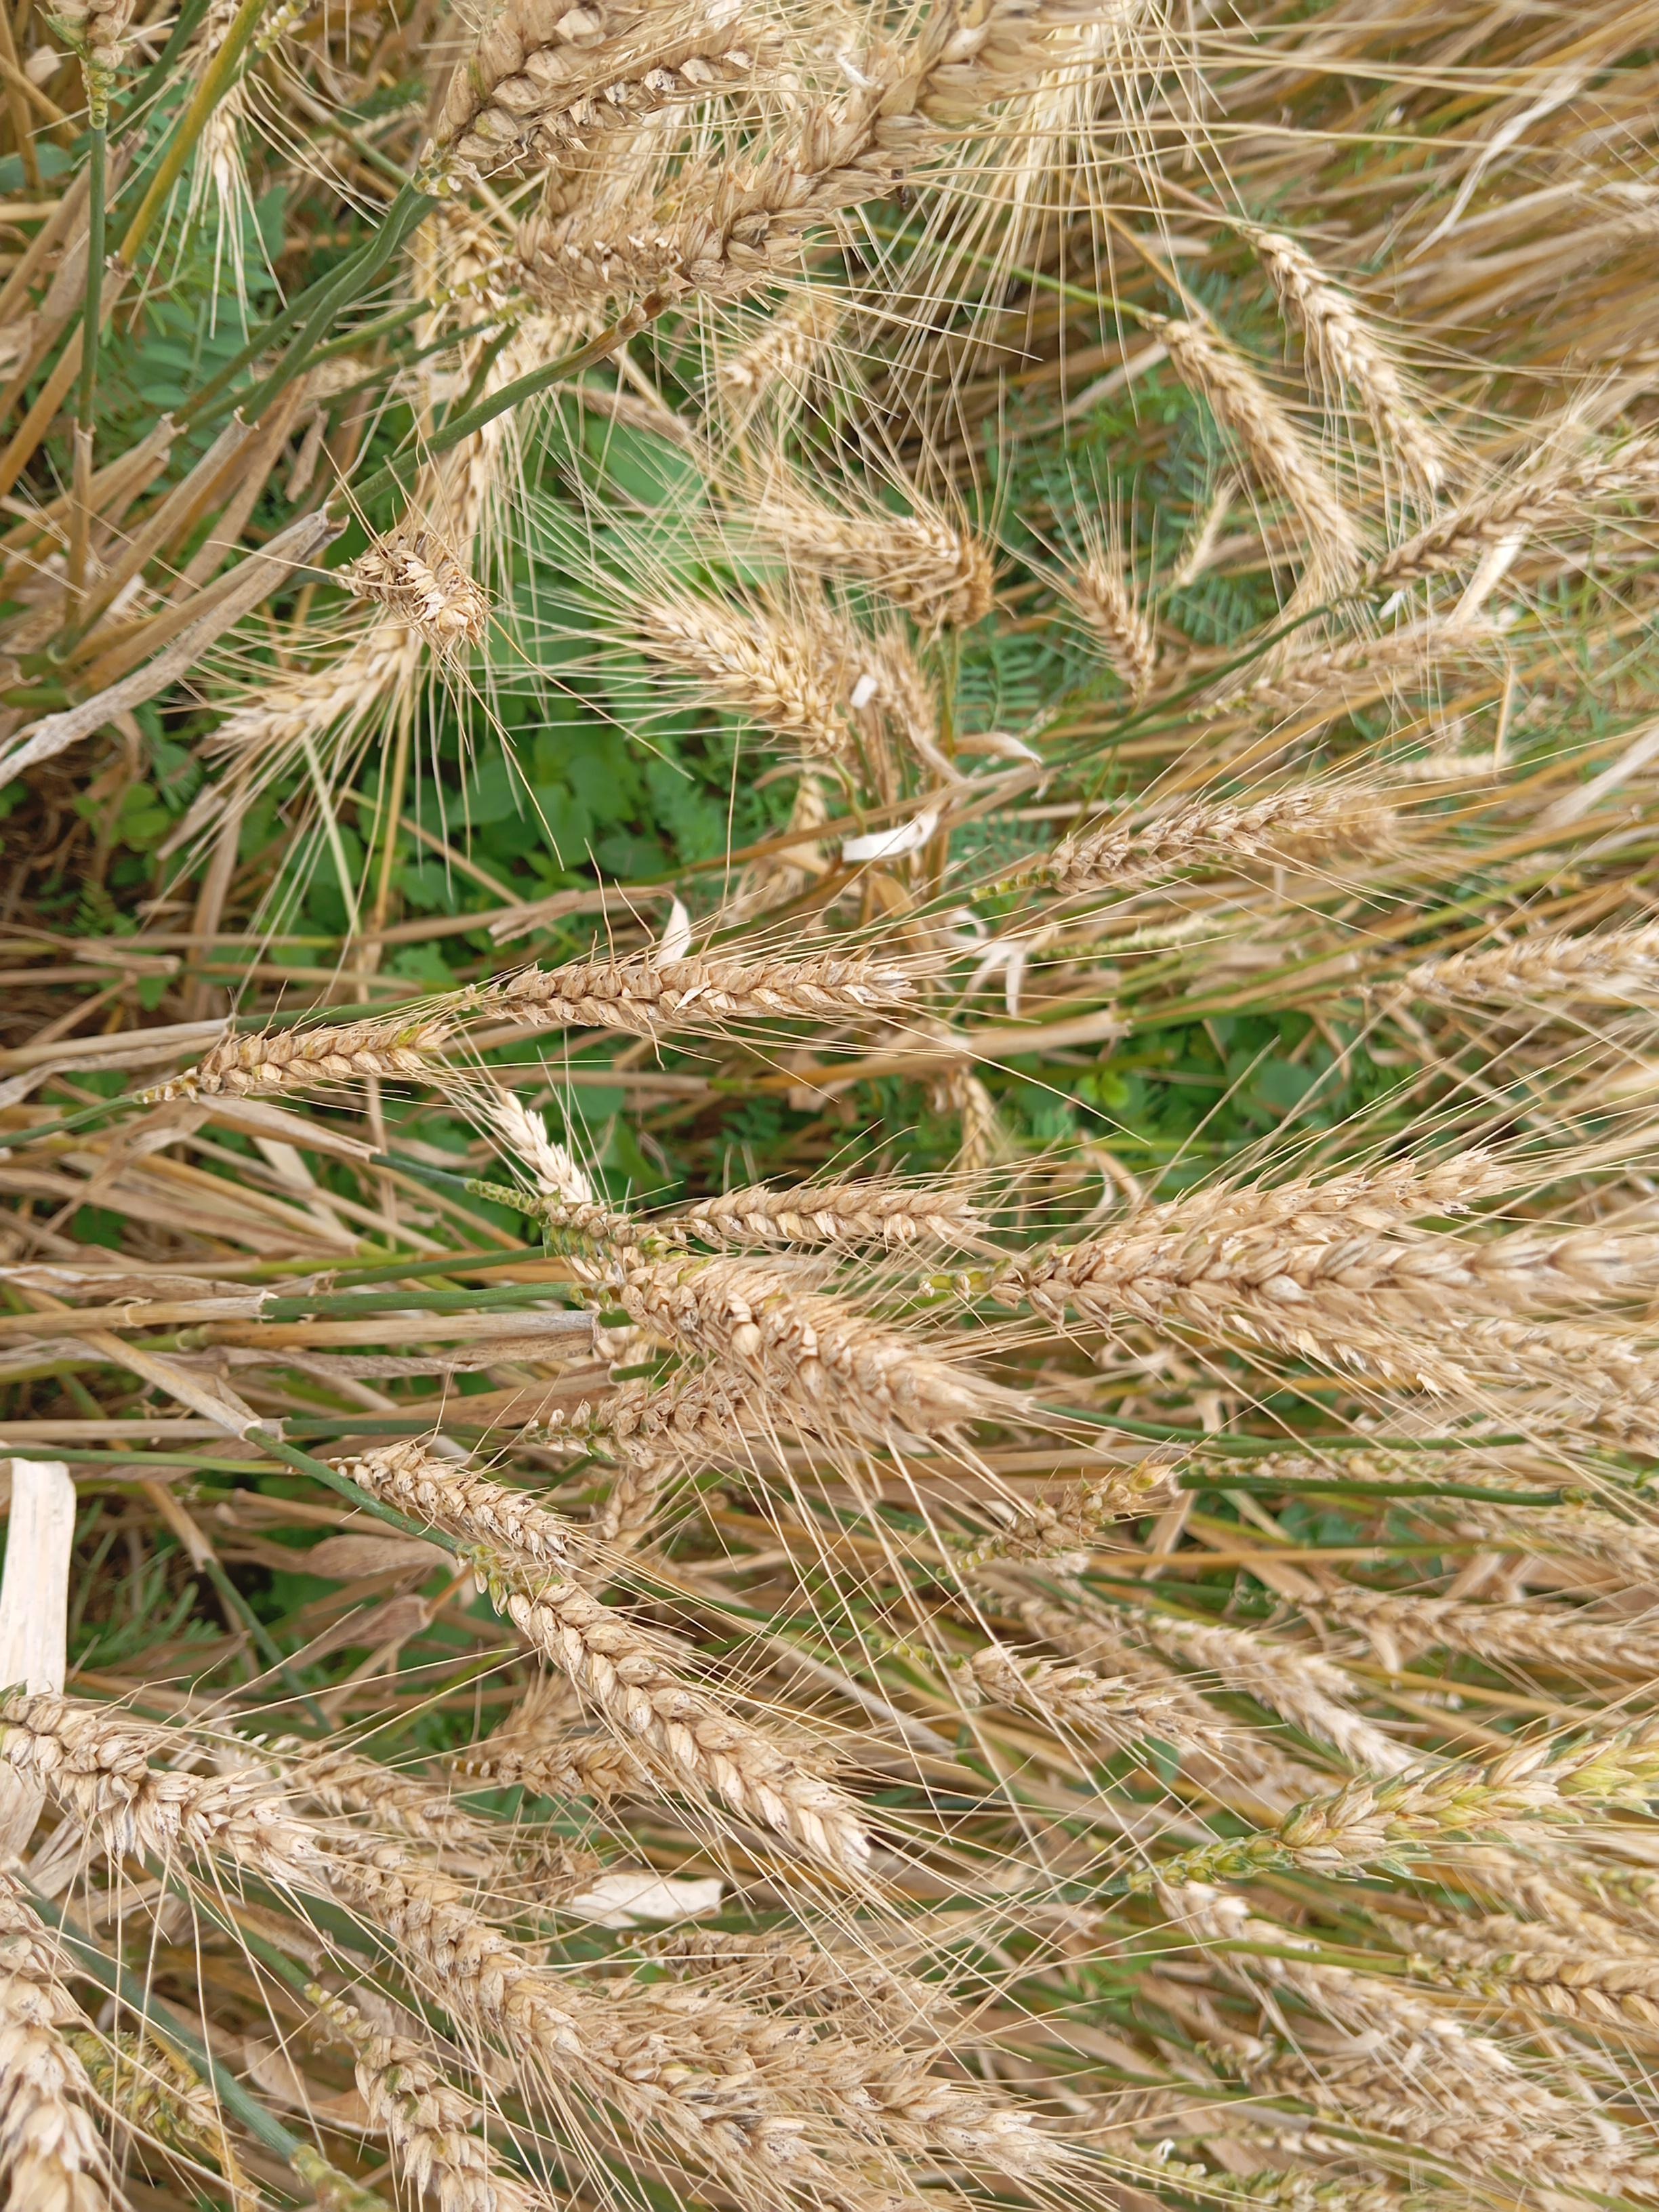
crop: wheat
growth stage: maturity
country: Kenya
